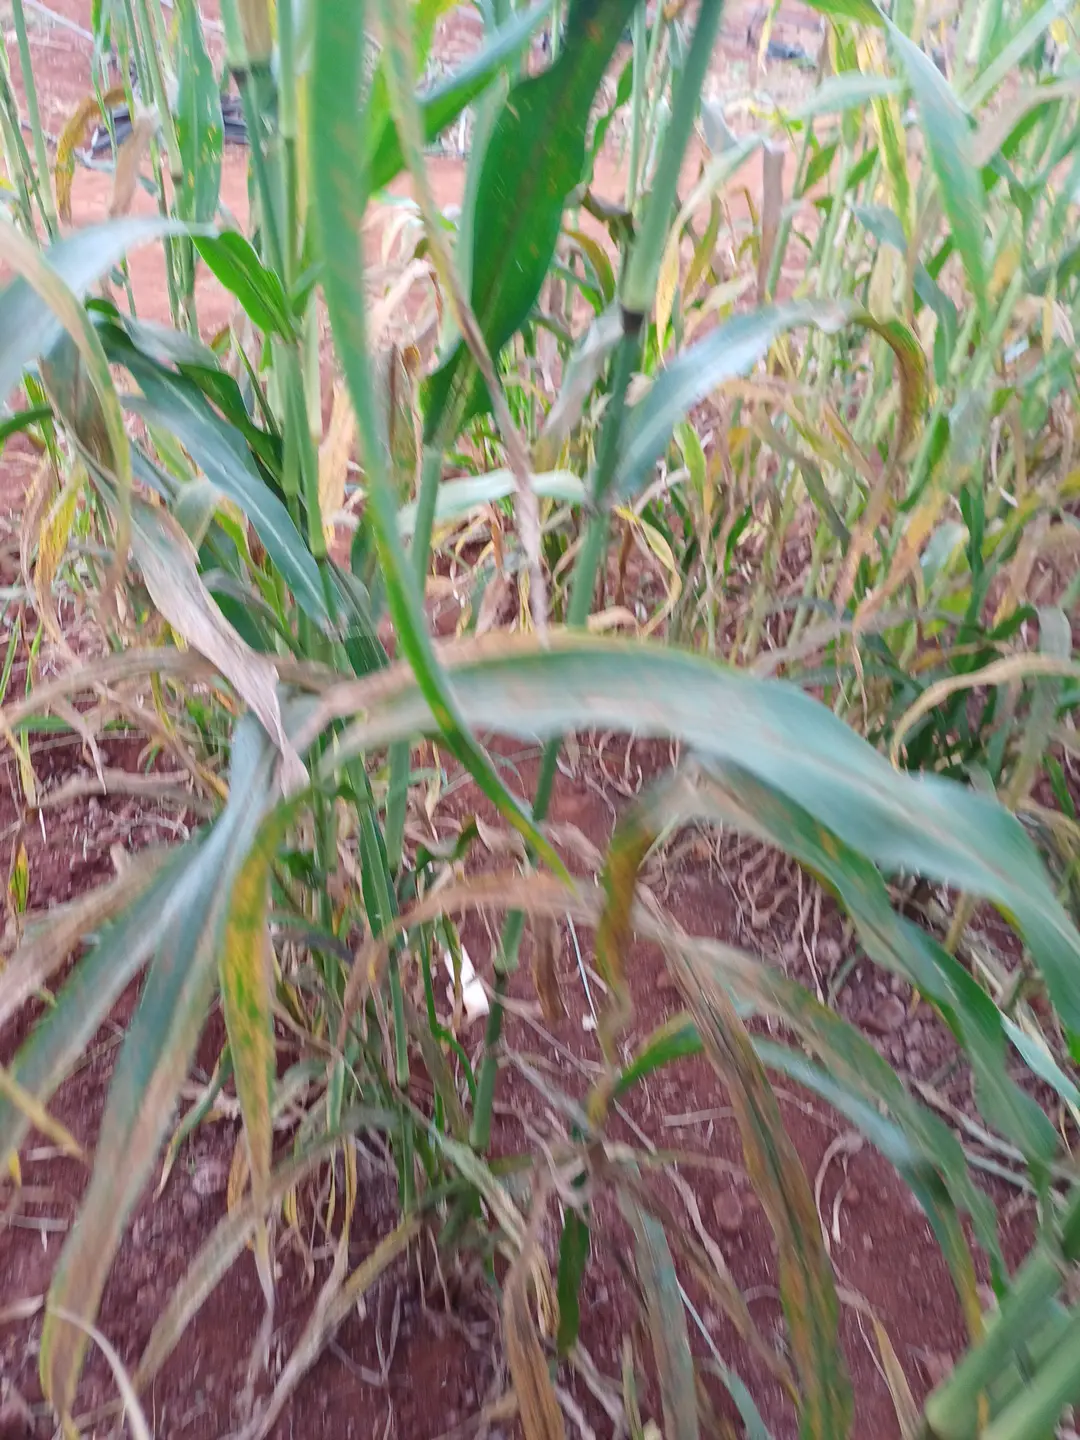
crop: pearl millet
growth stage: filling grain
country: Kenya
